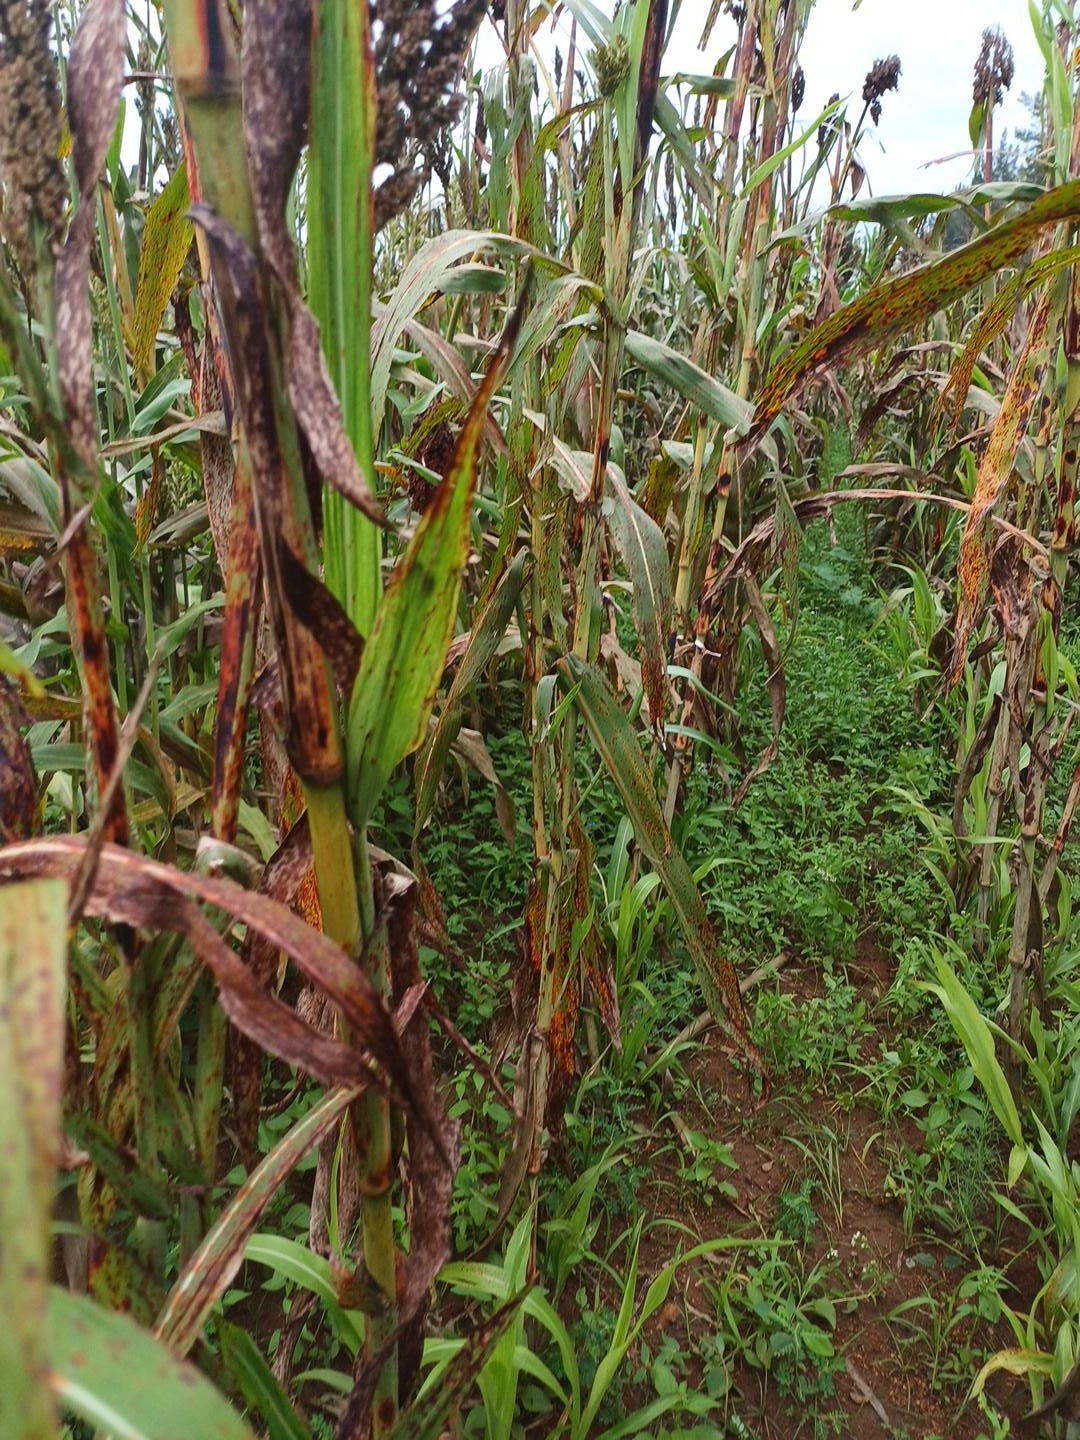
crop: sorghum
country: Kenya
